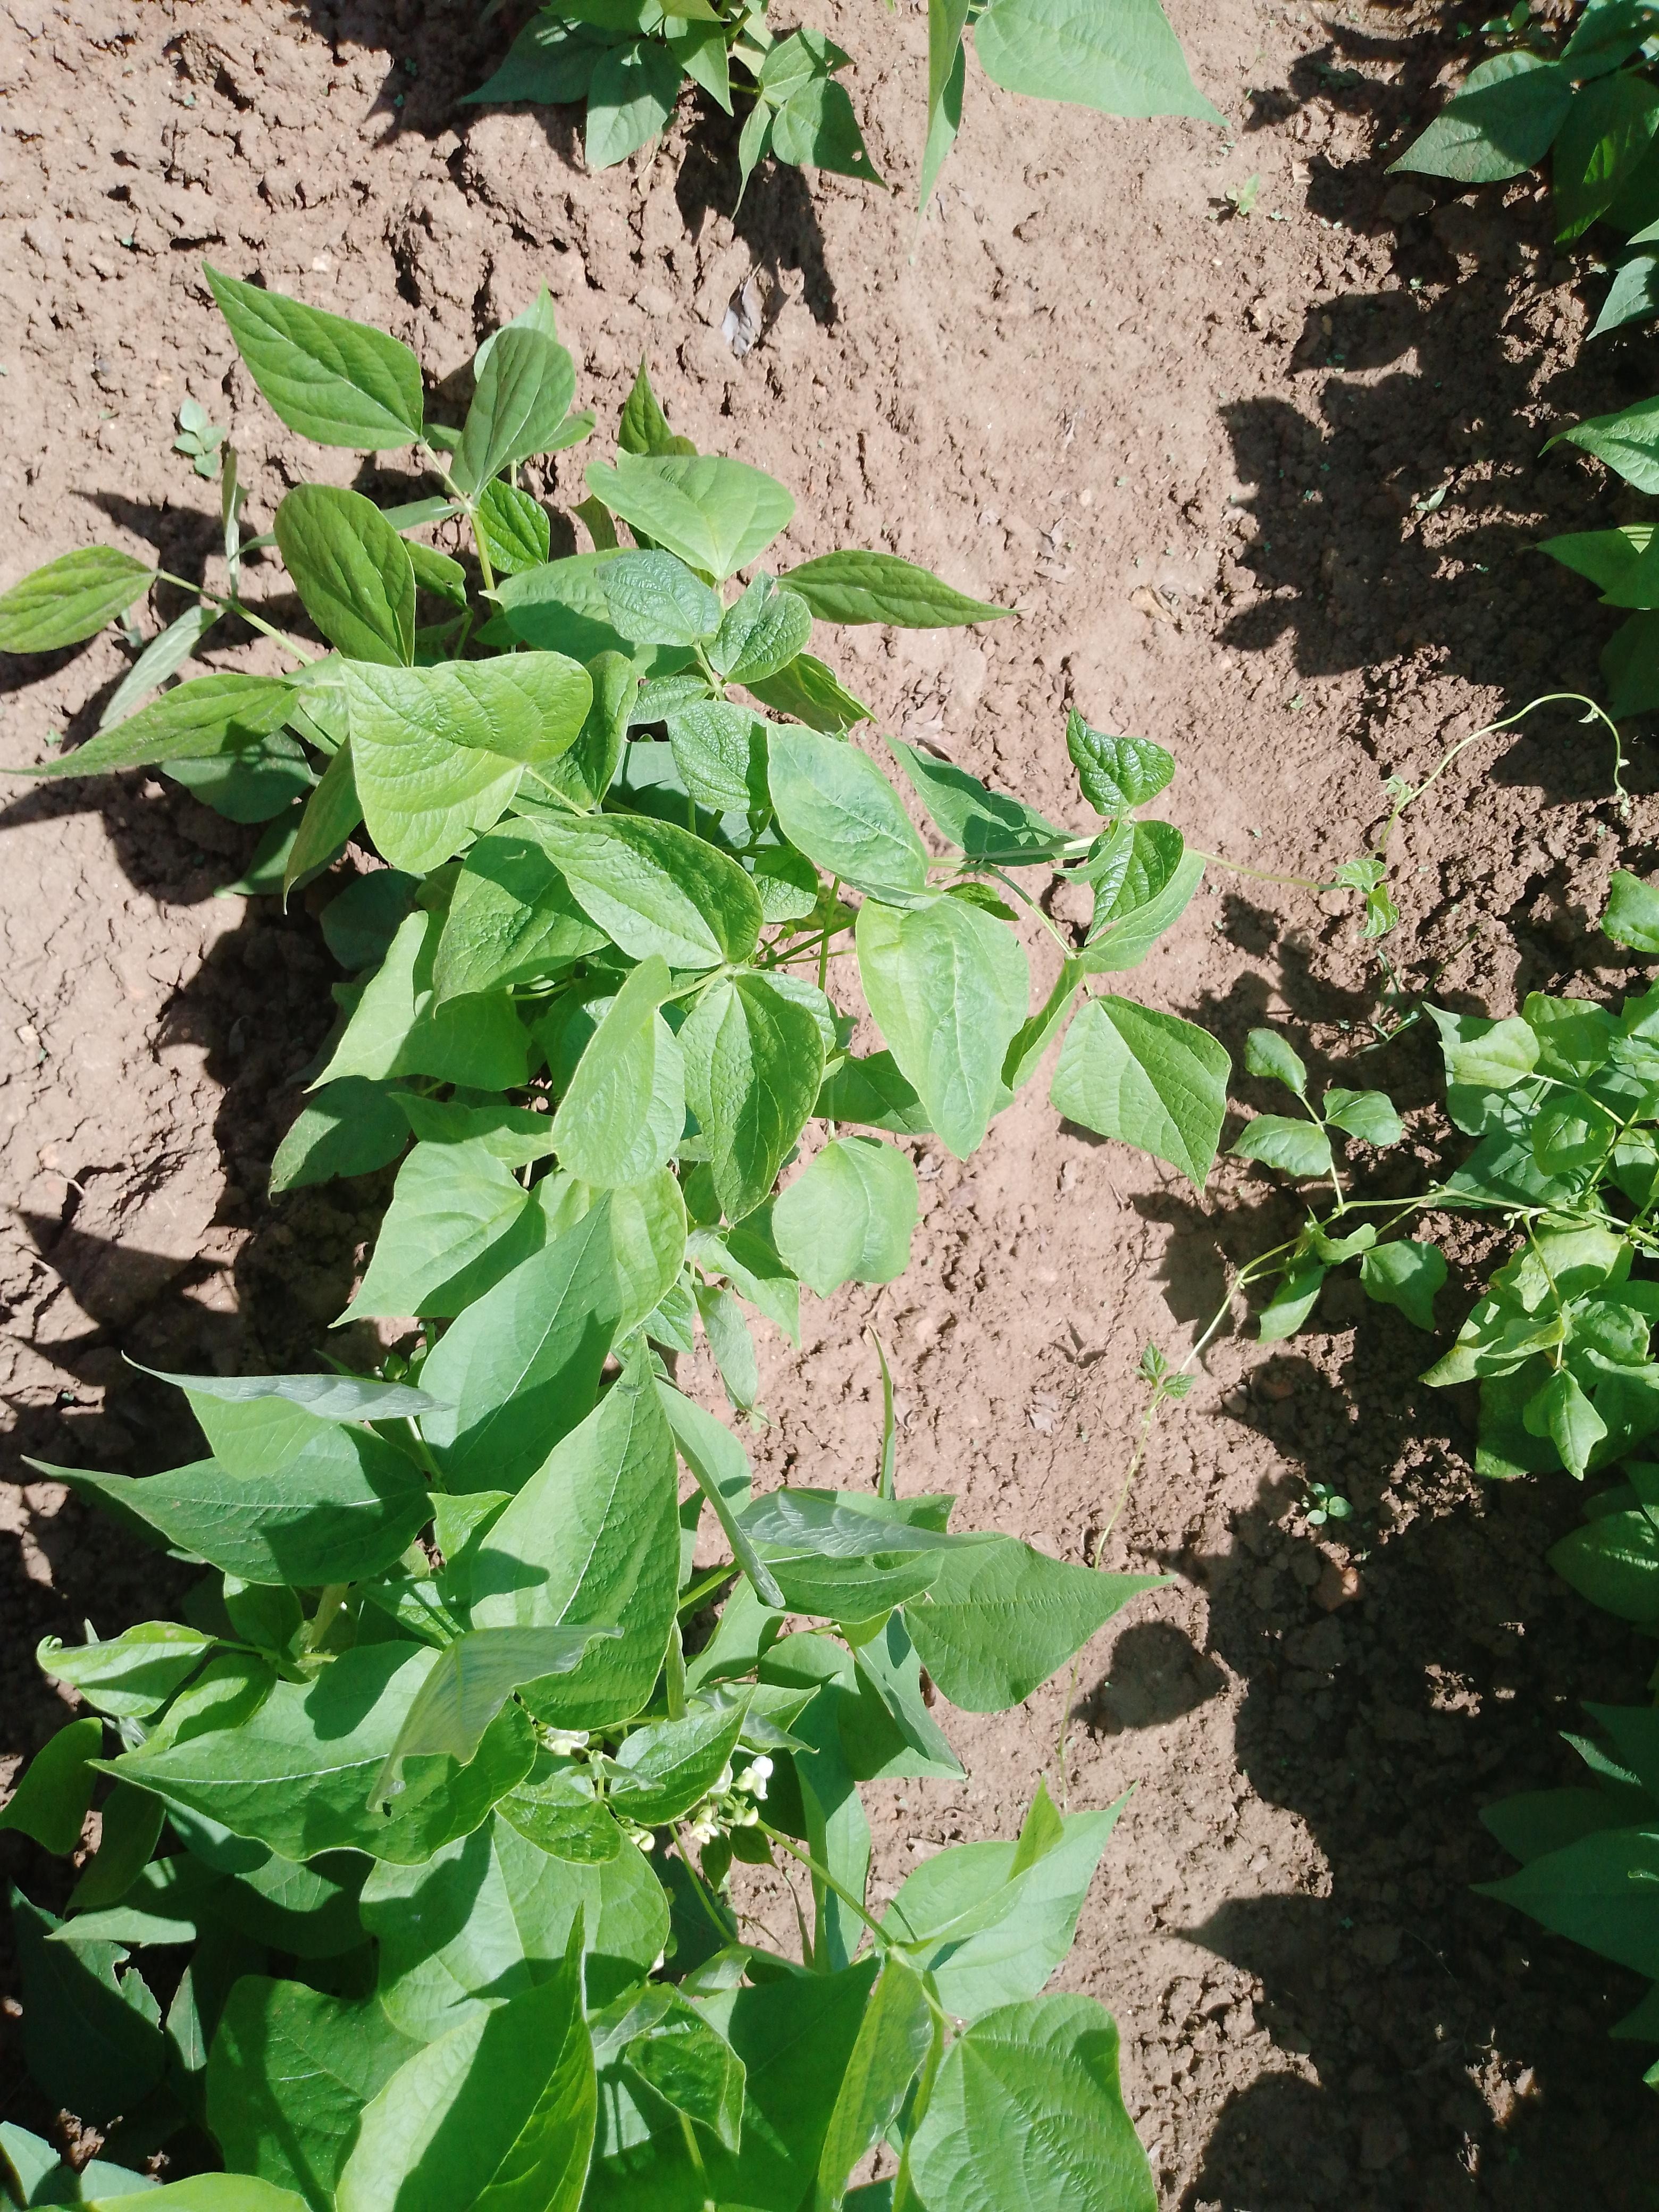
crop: common bean
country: Malawi
